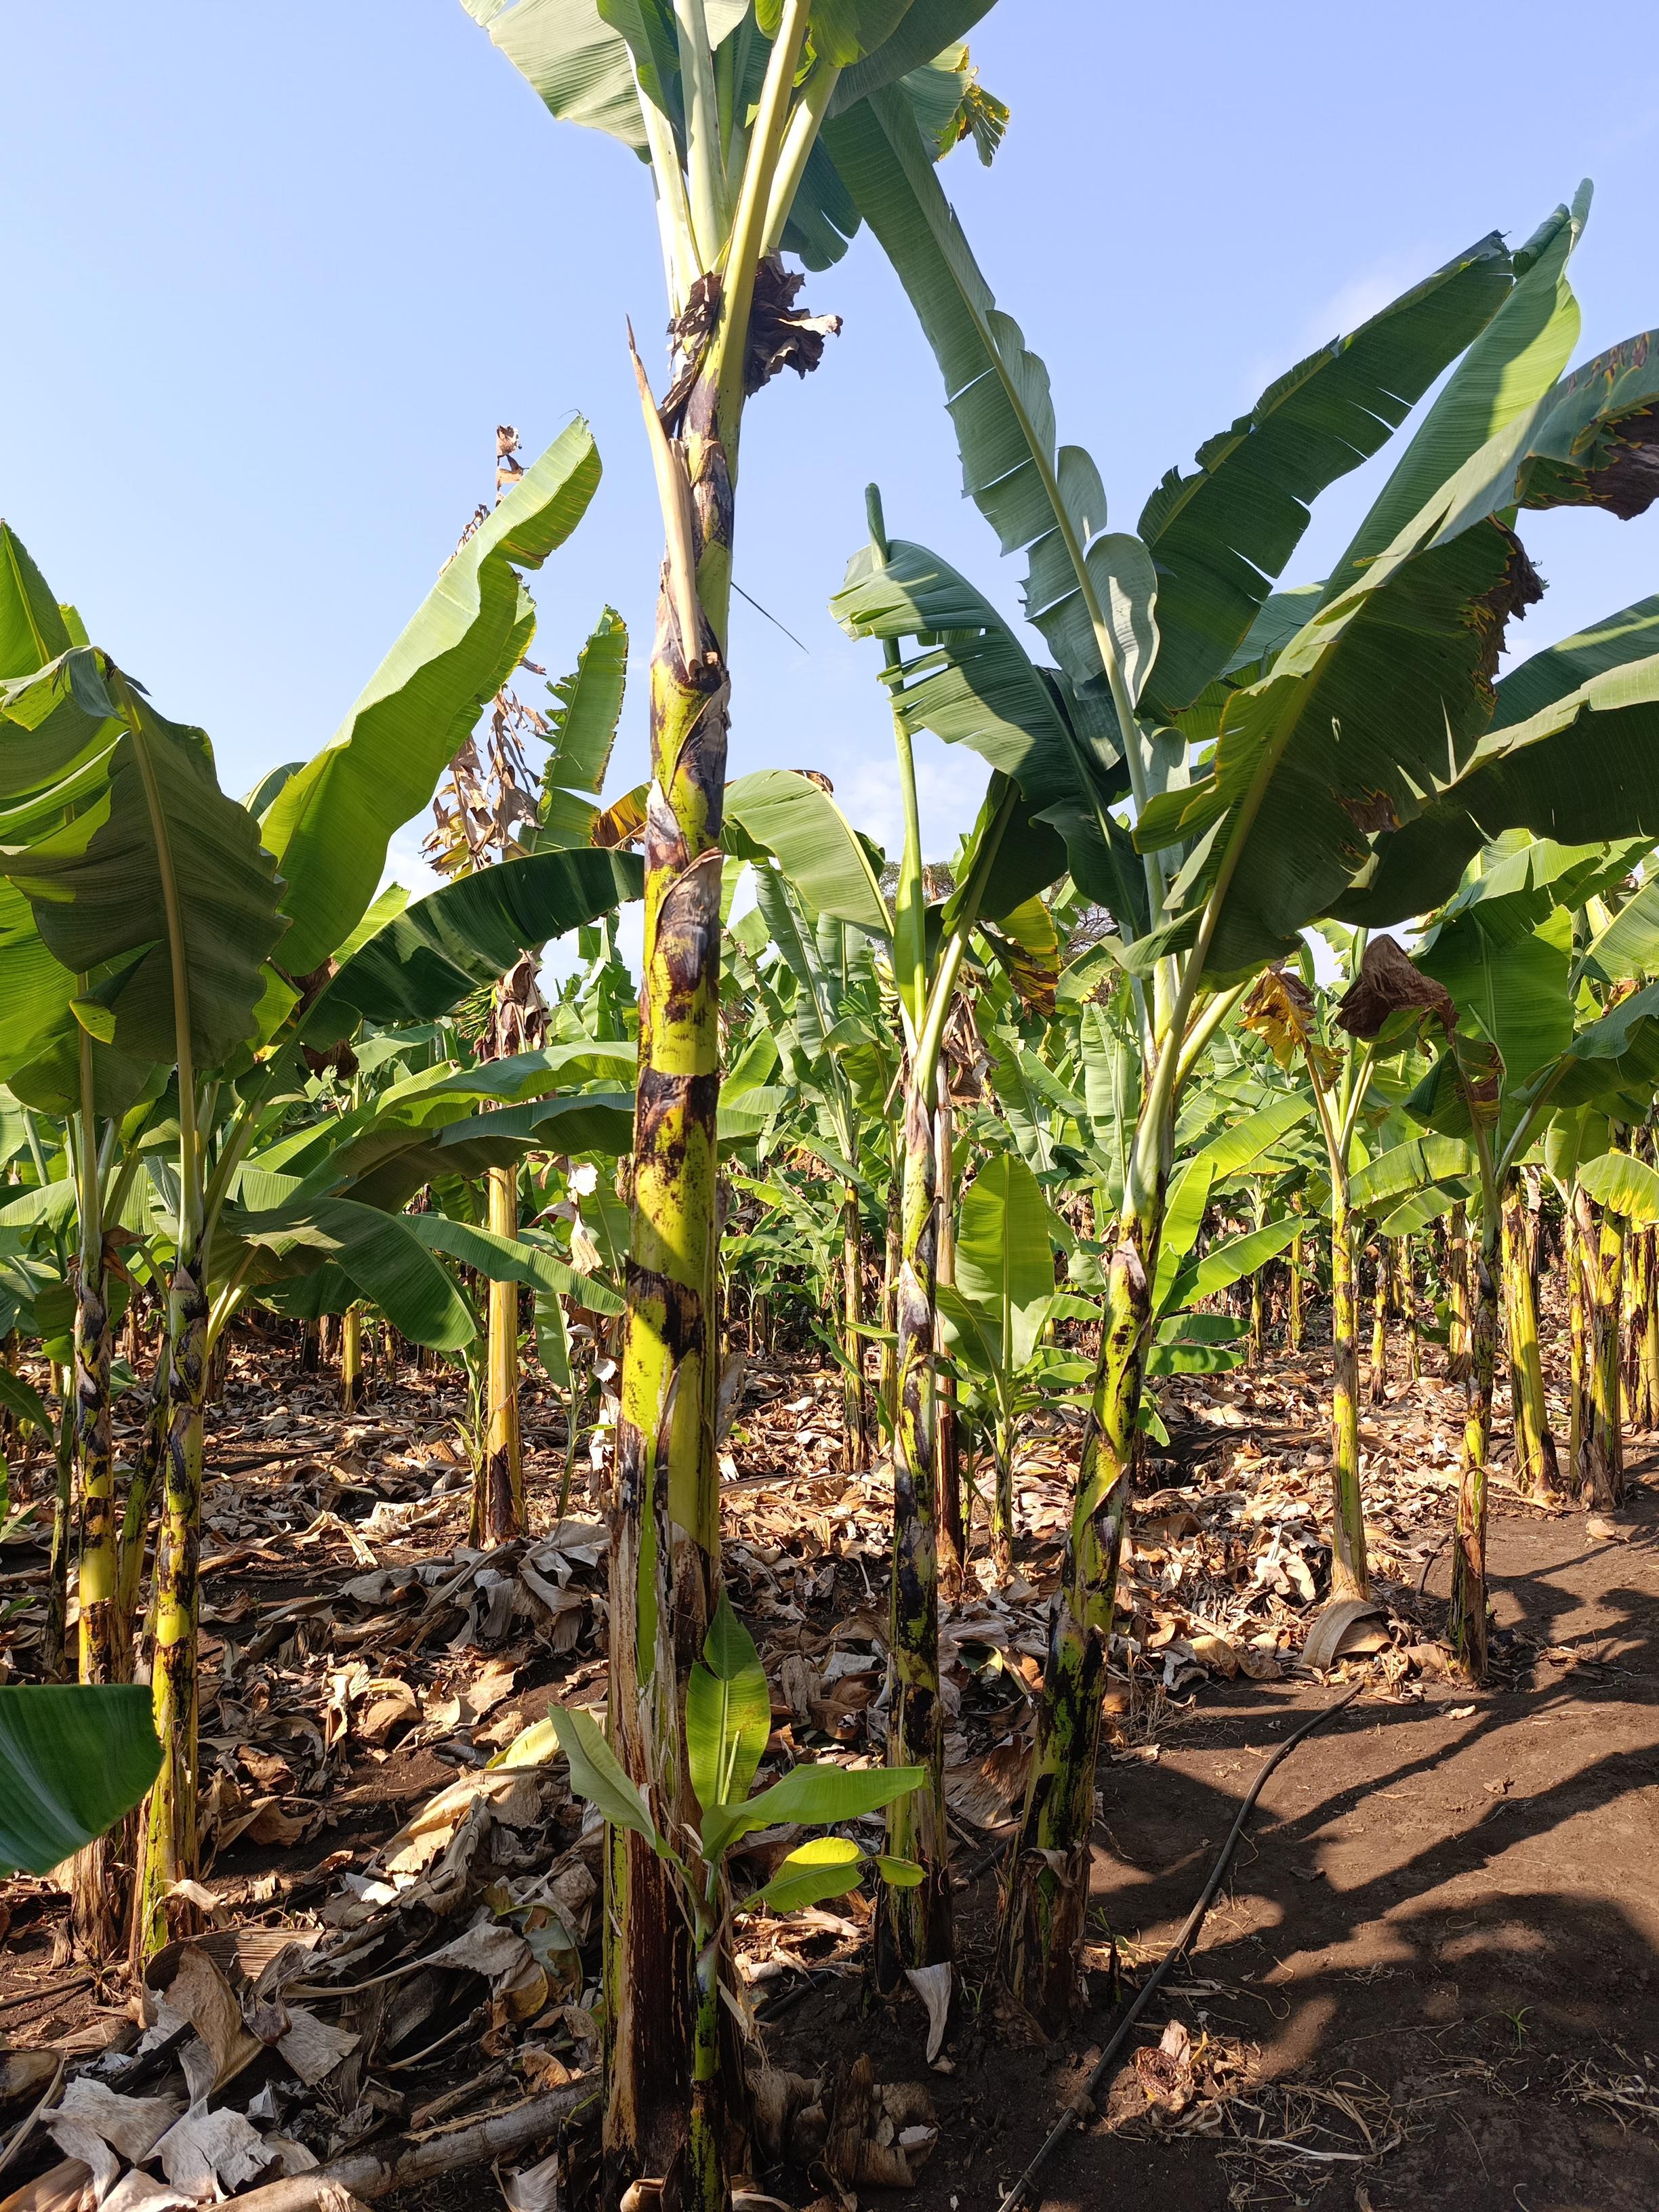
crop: banana
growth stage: vegetative
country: Tanzania
